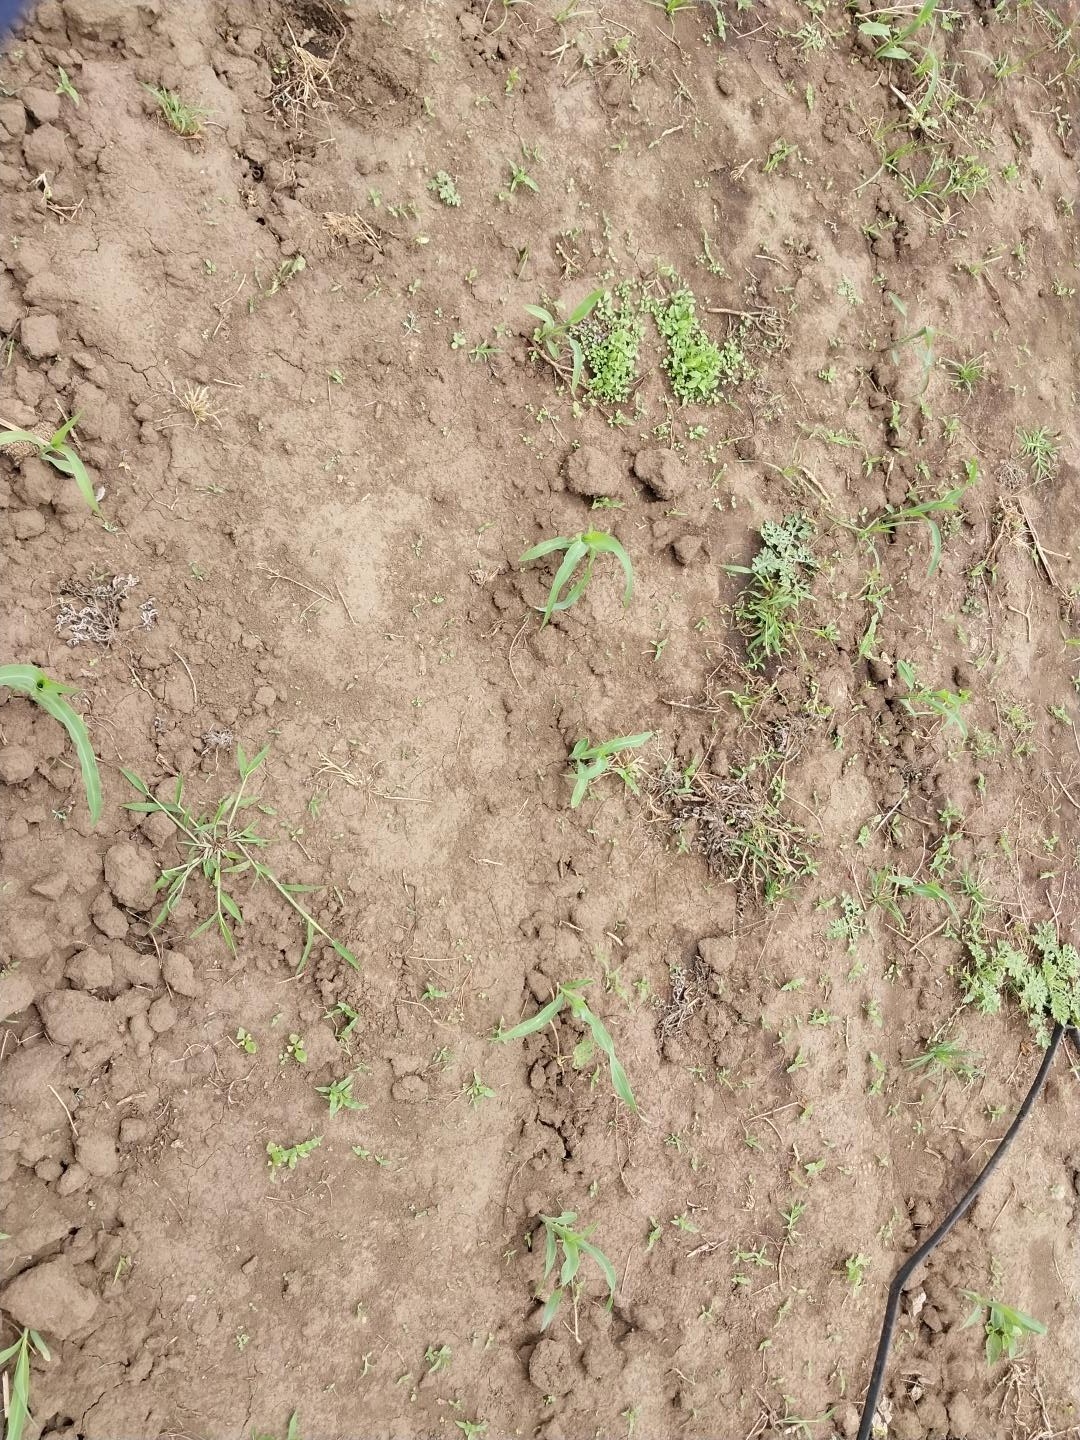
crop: maize
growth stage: emergence
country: Tanzania
